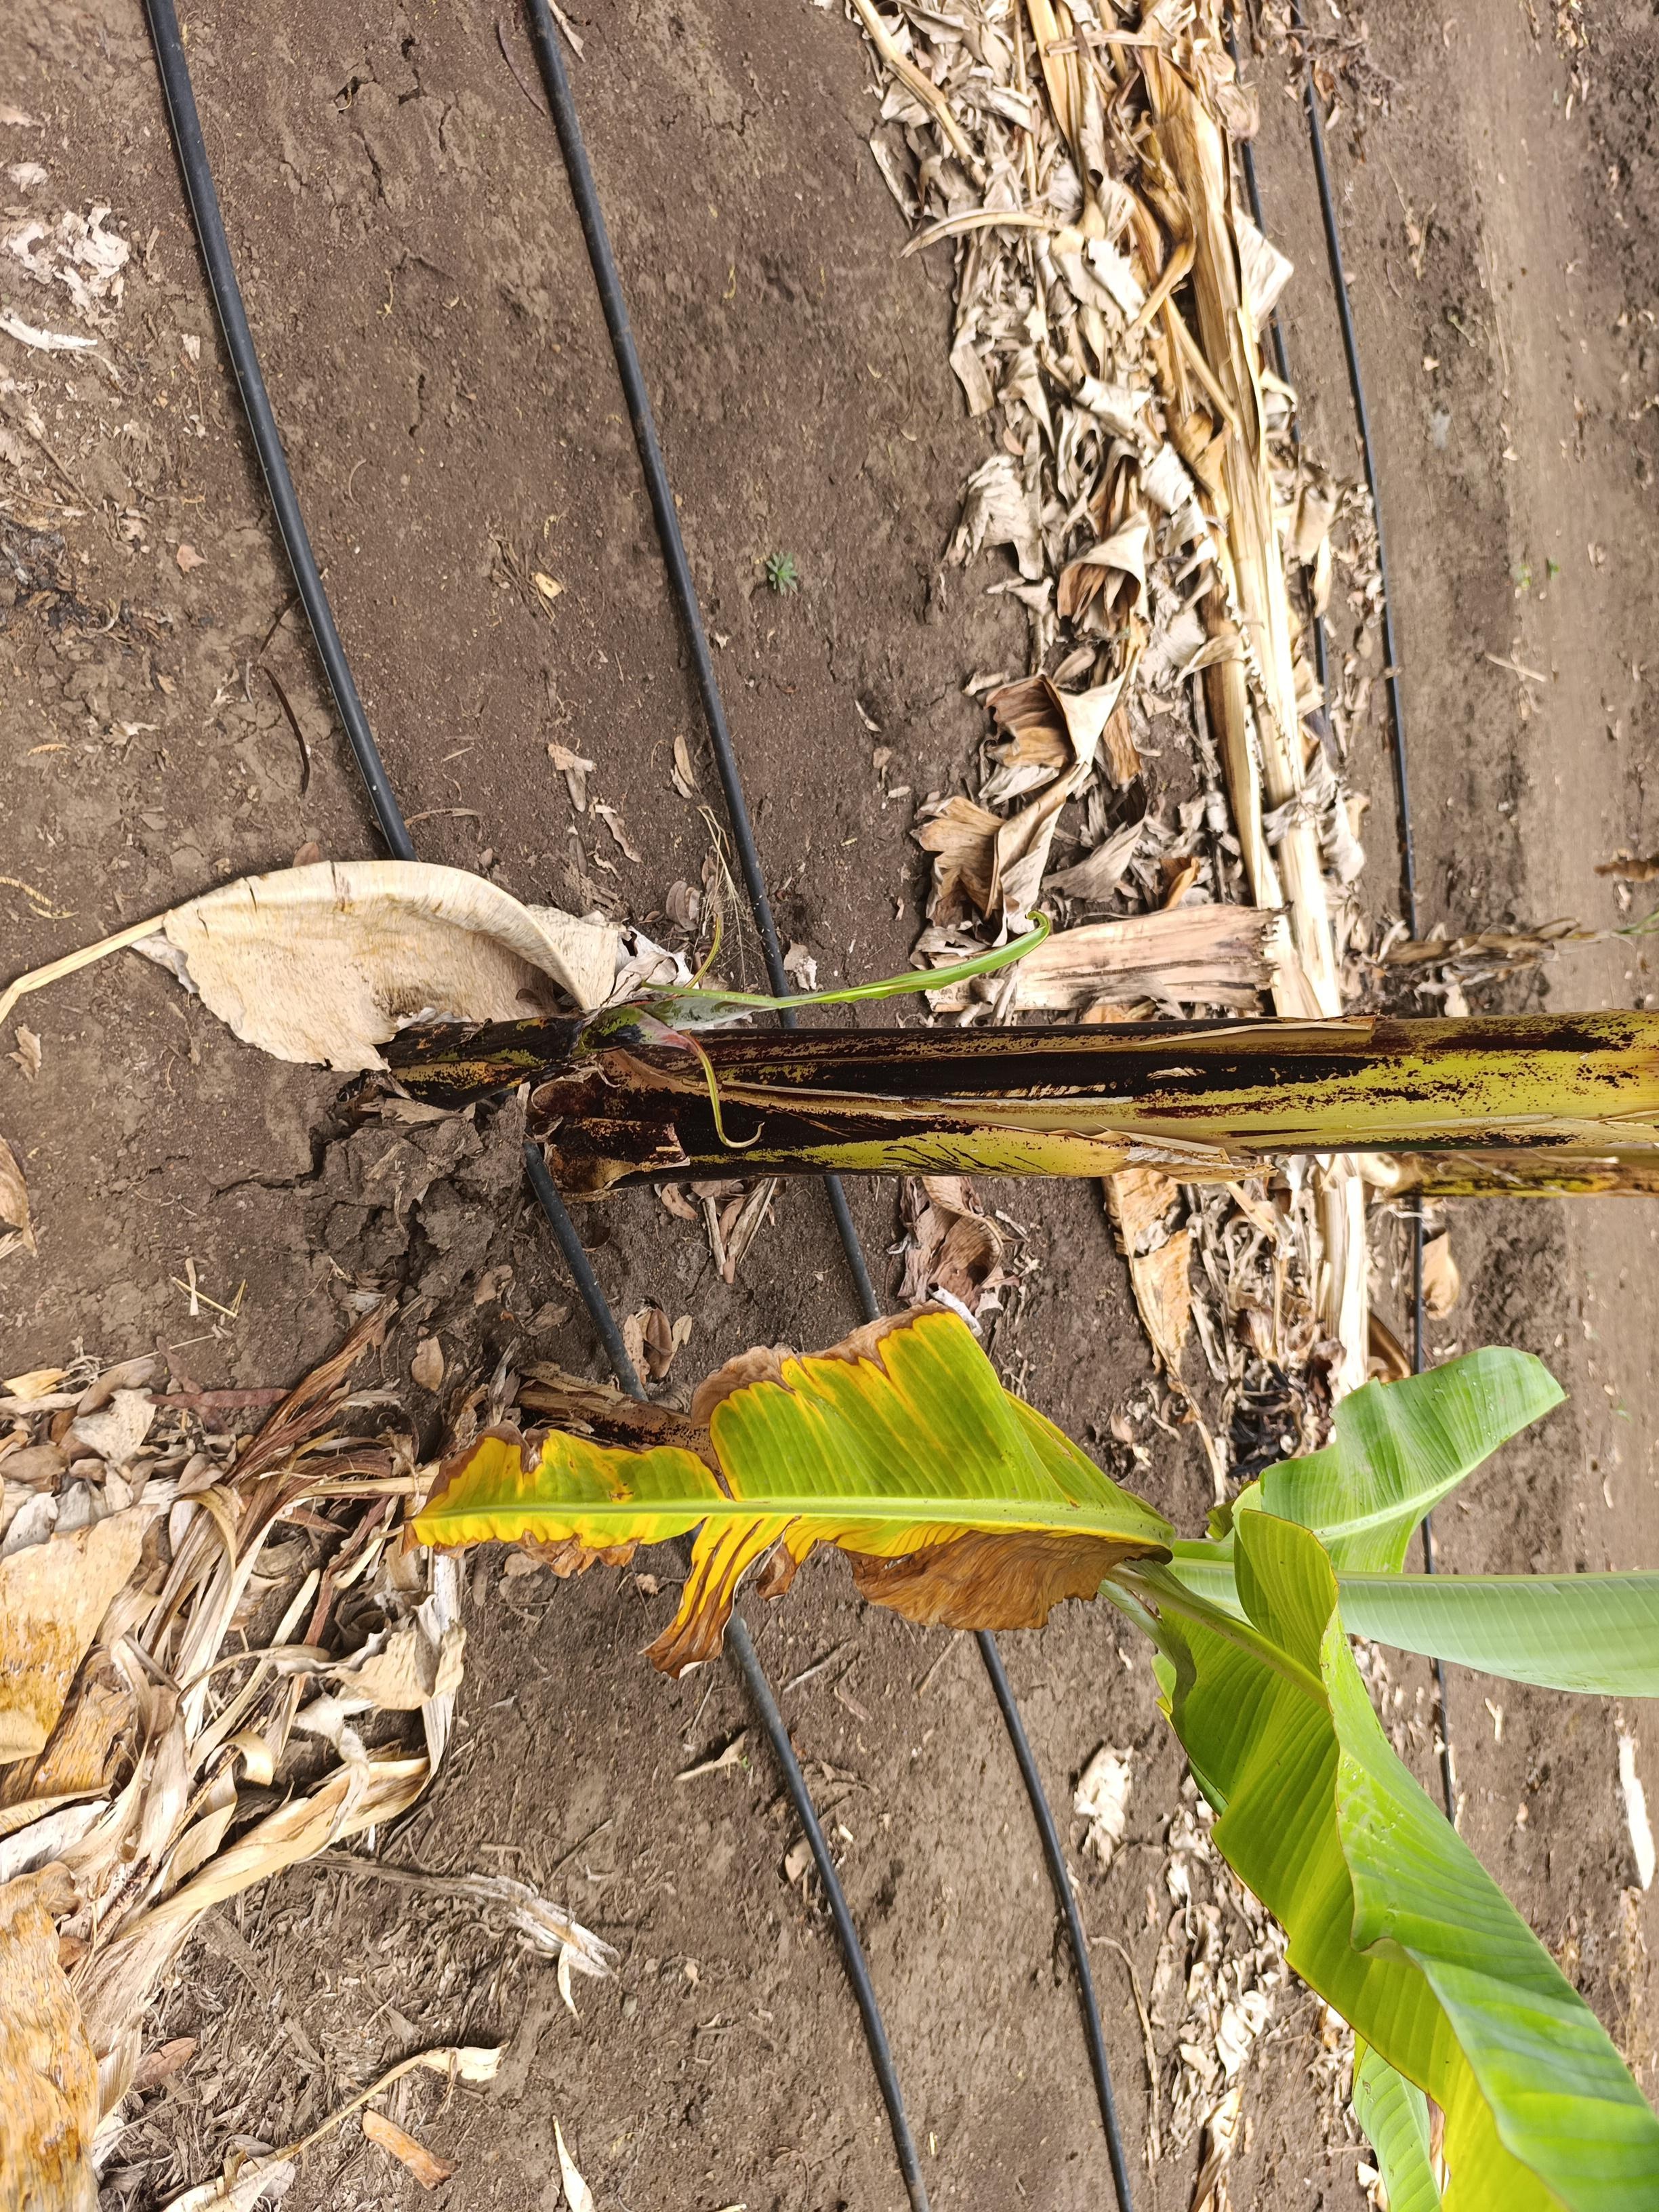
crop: banana
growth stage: emergence sucker
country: Tanzania
